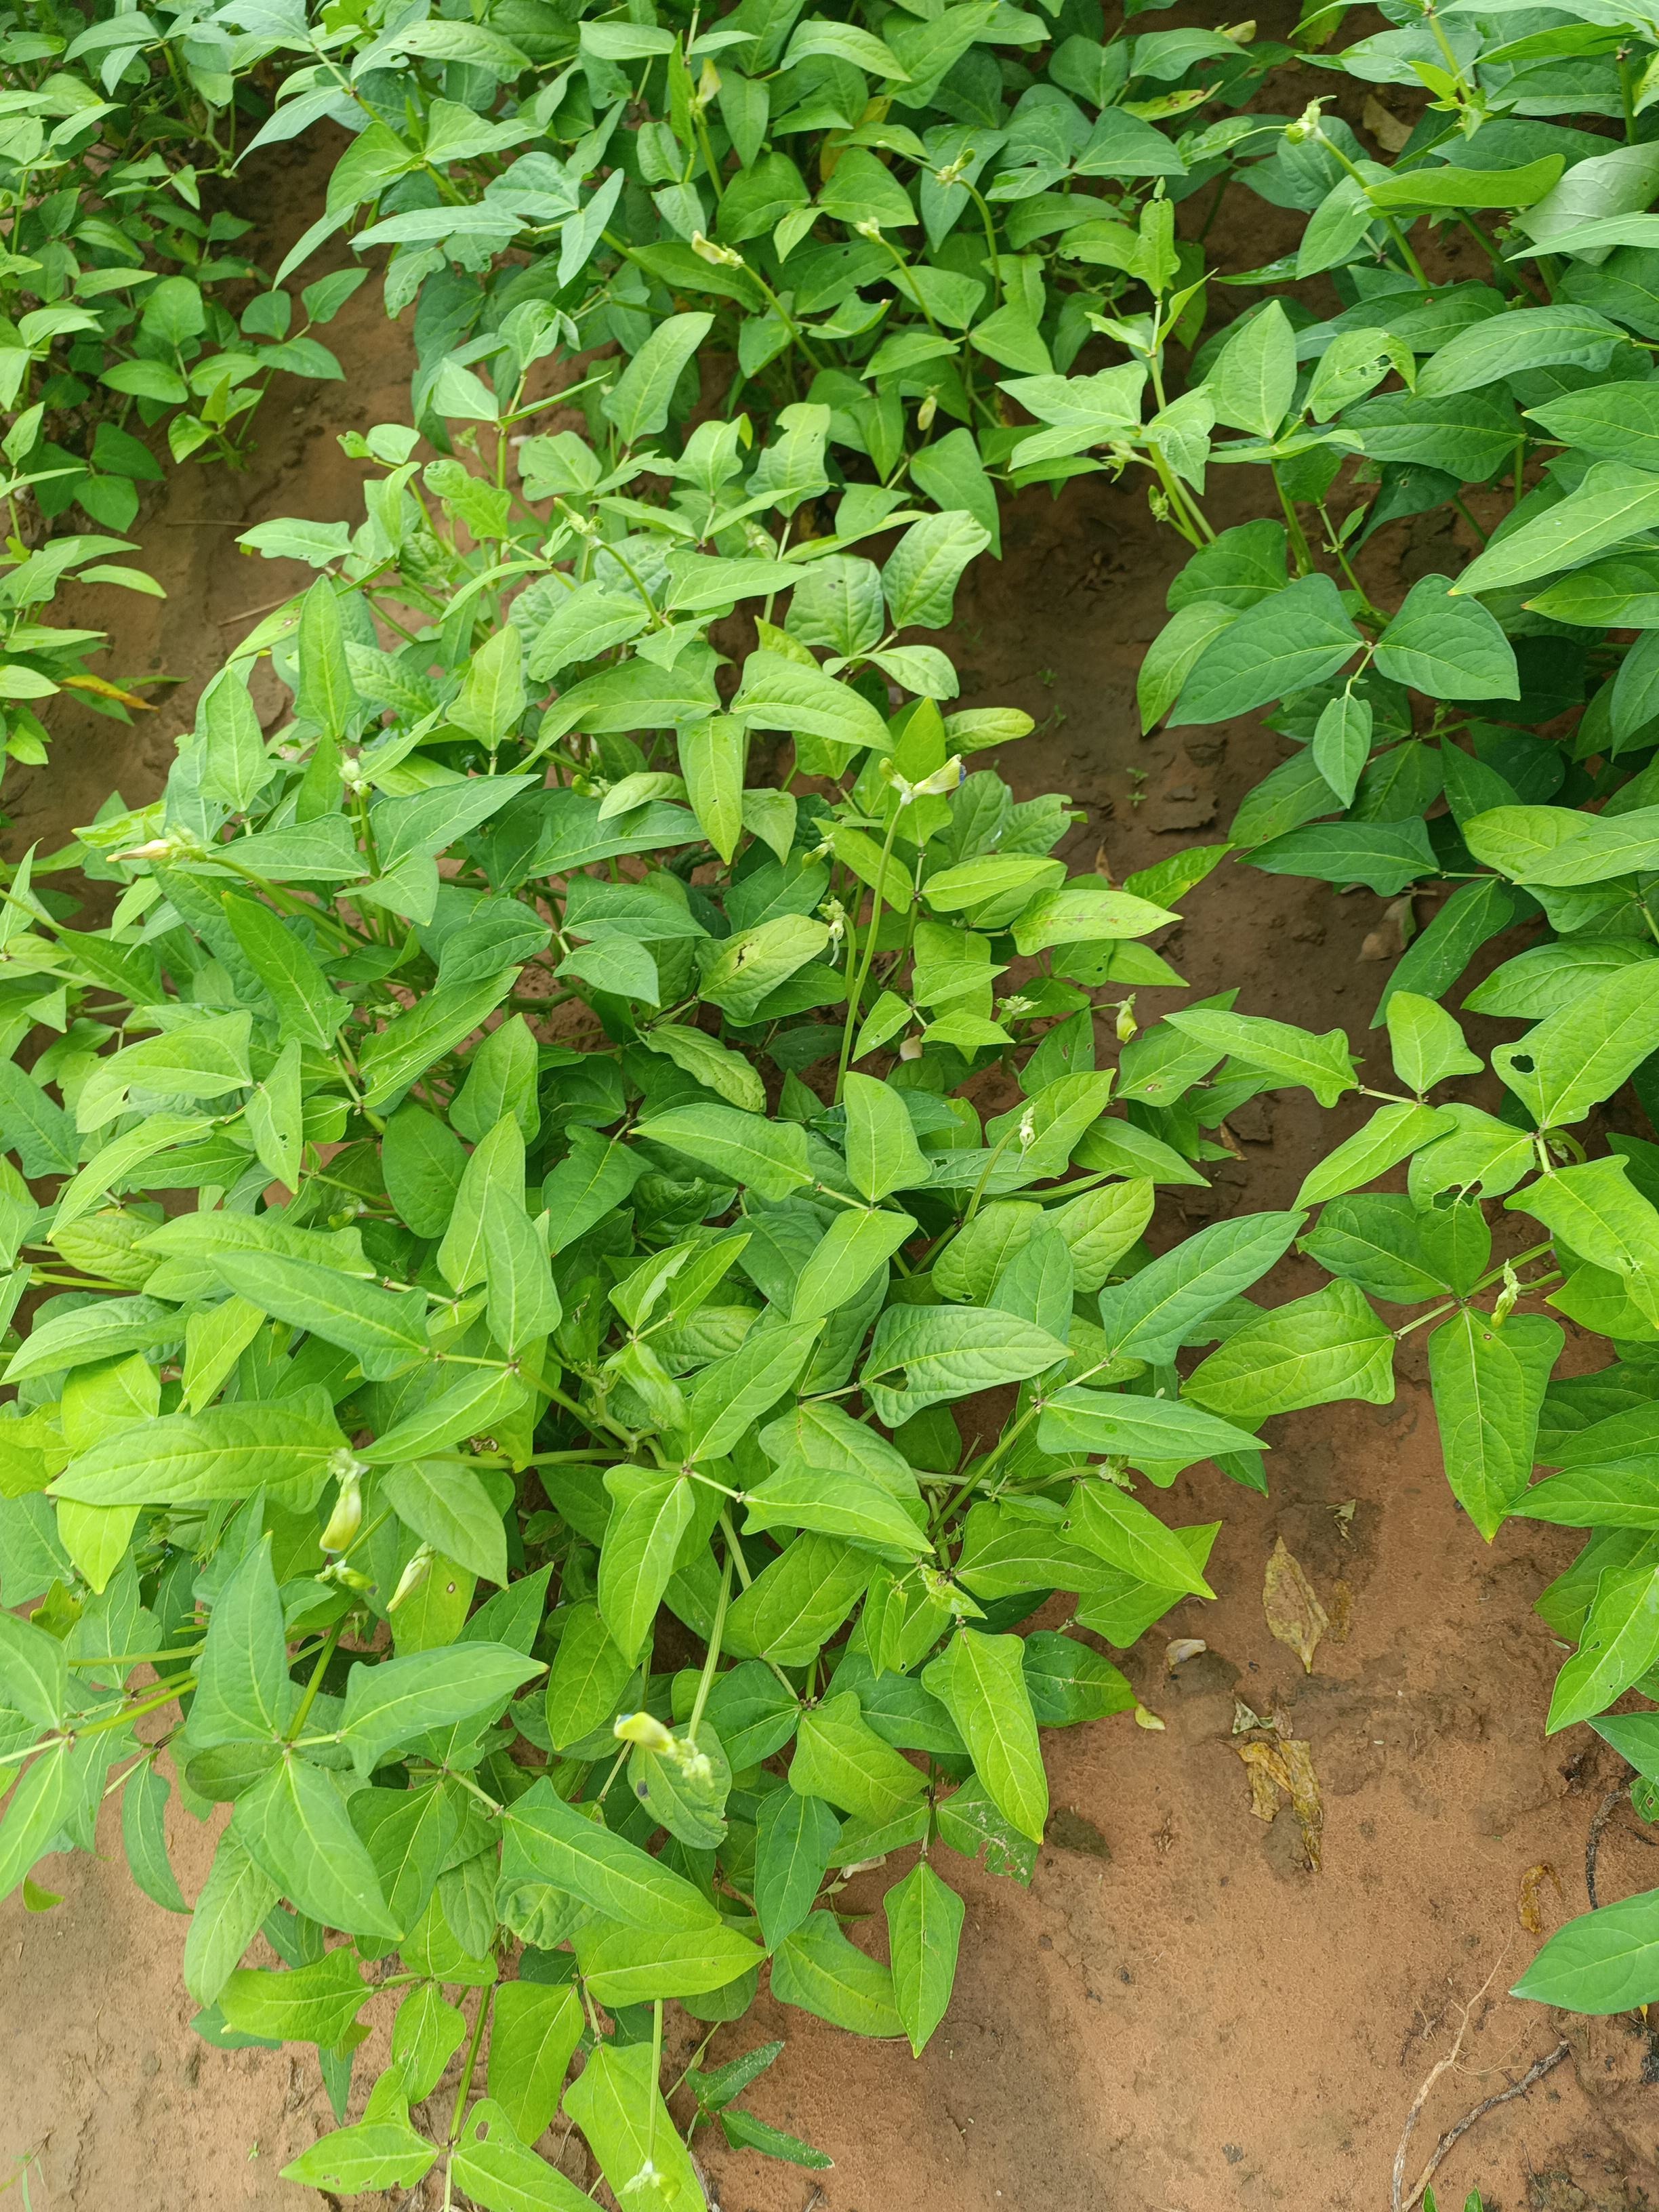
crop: cowpea
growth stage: development pod
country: Nigeria
